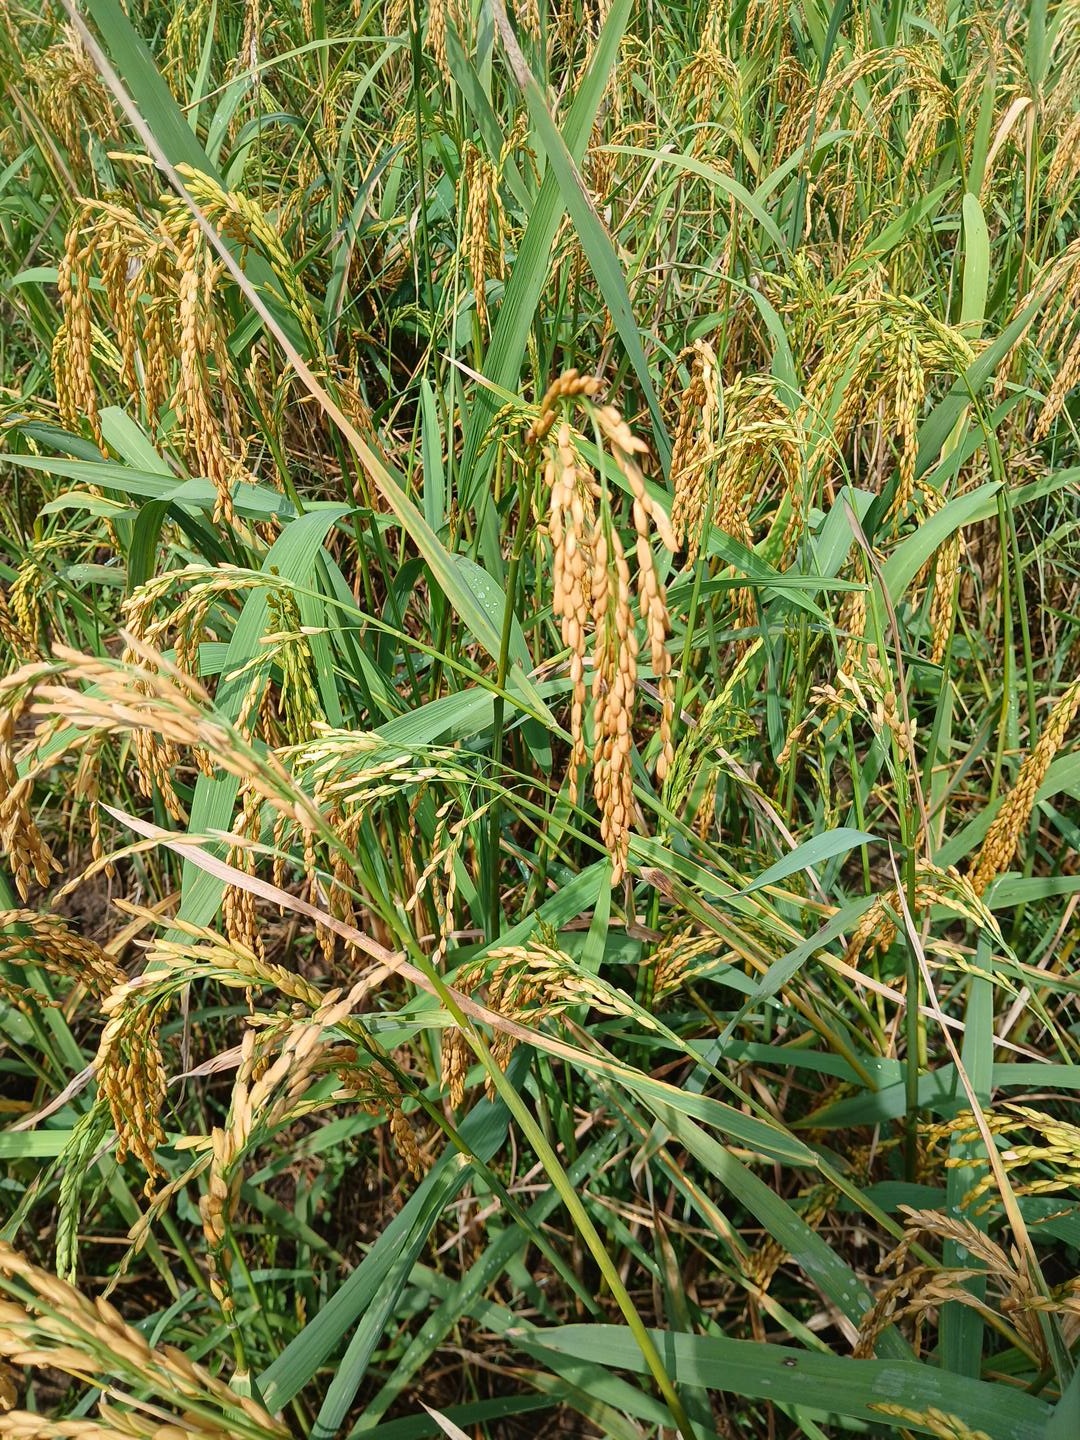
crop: rice
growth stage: ripening
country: Côte d'Ivoire
